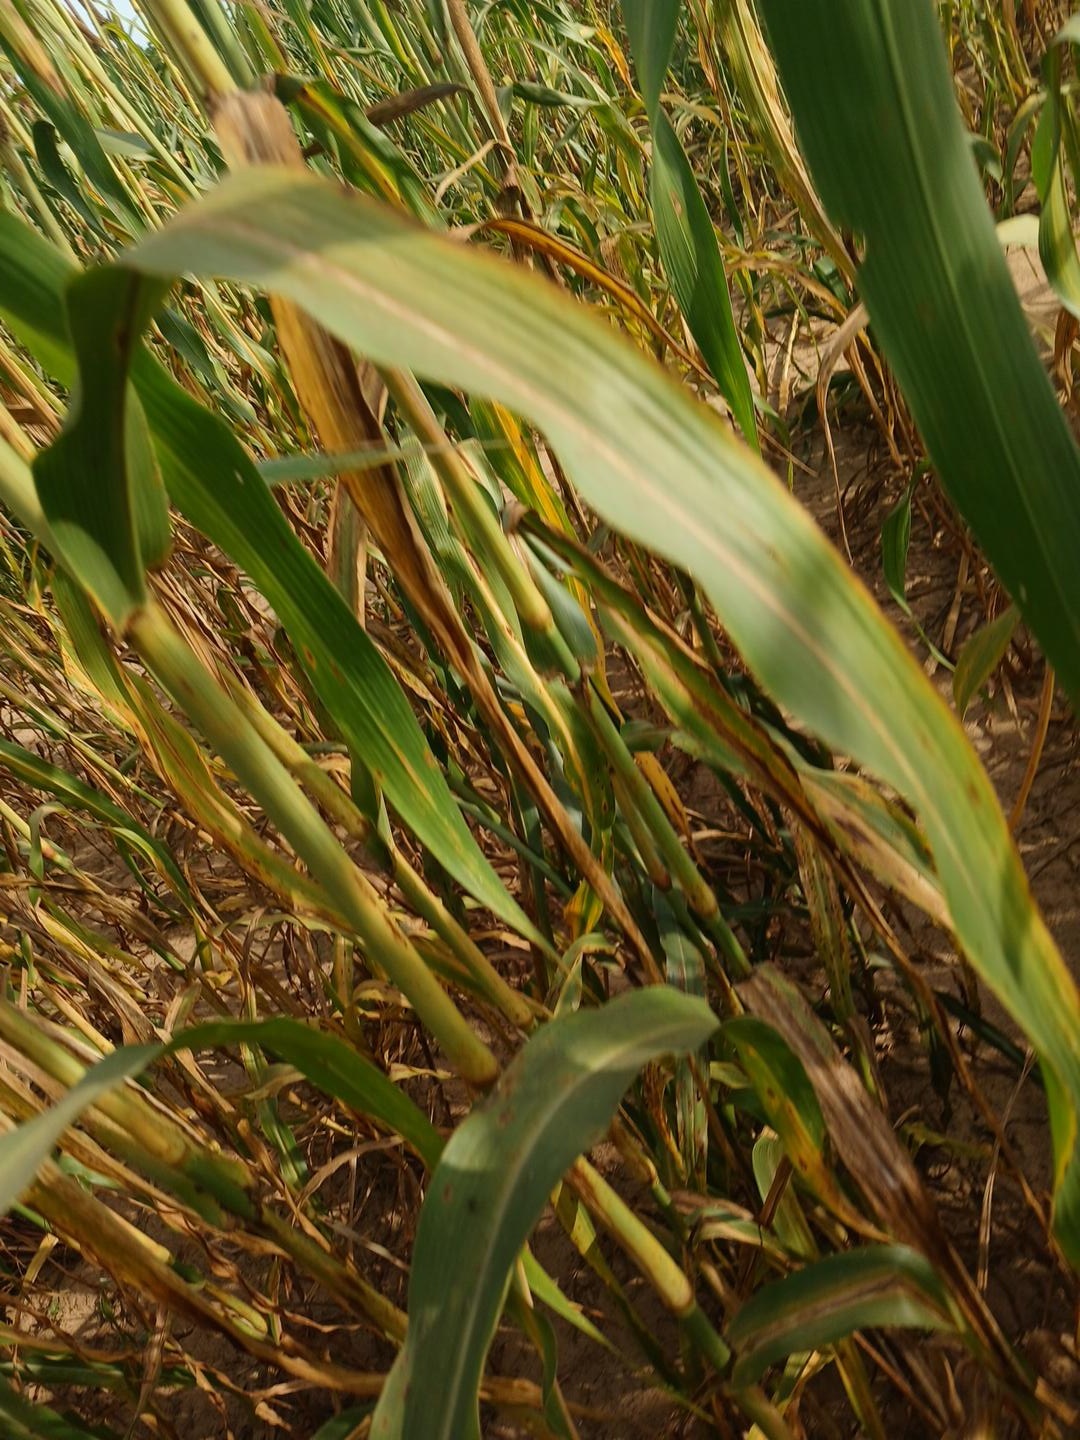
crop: pearl millet
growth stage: maturity
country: Senegal
